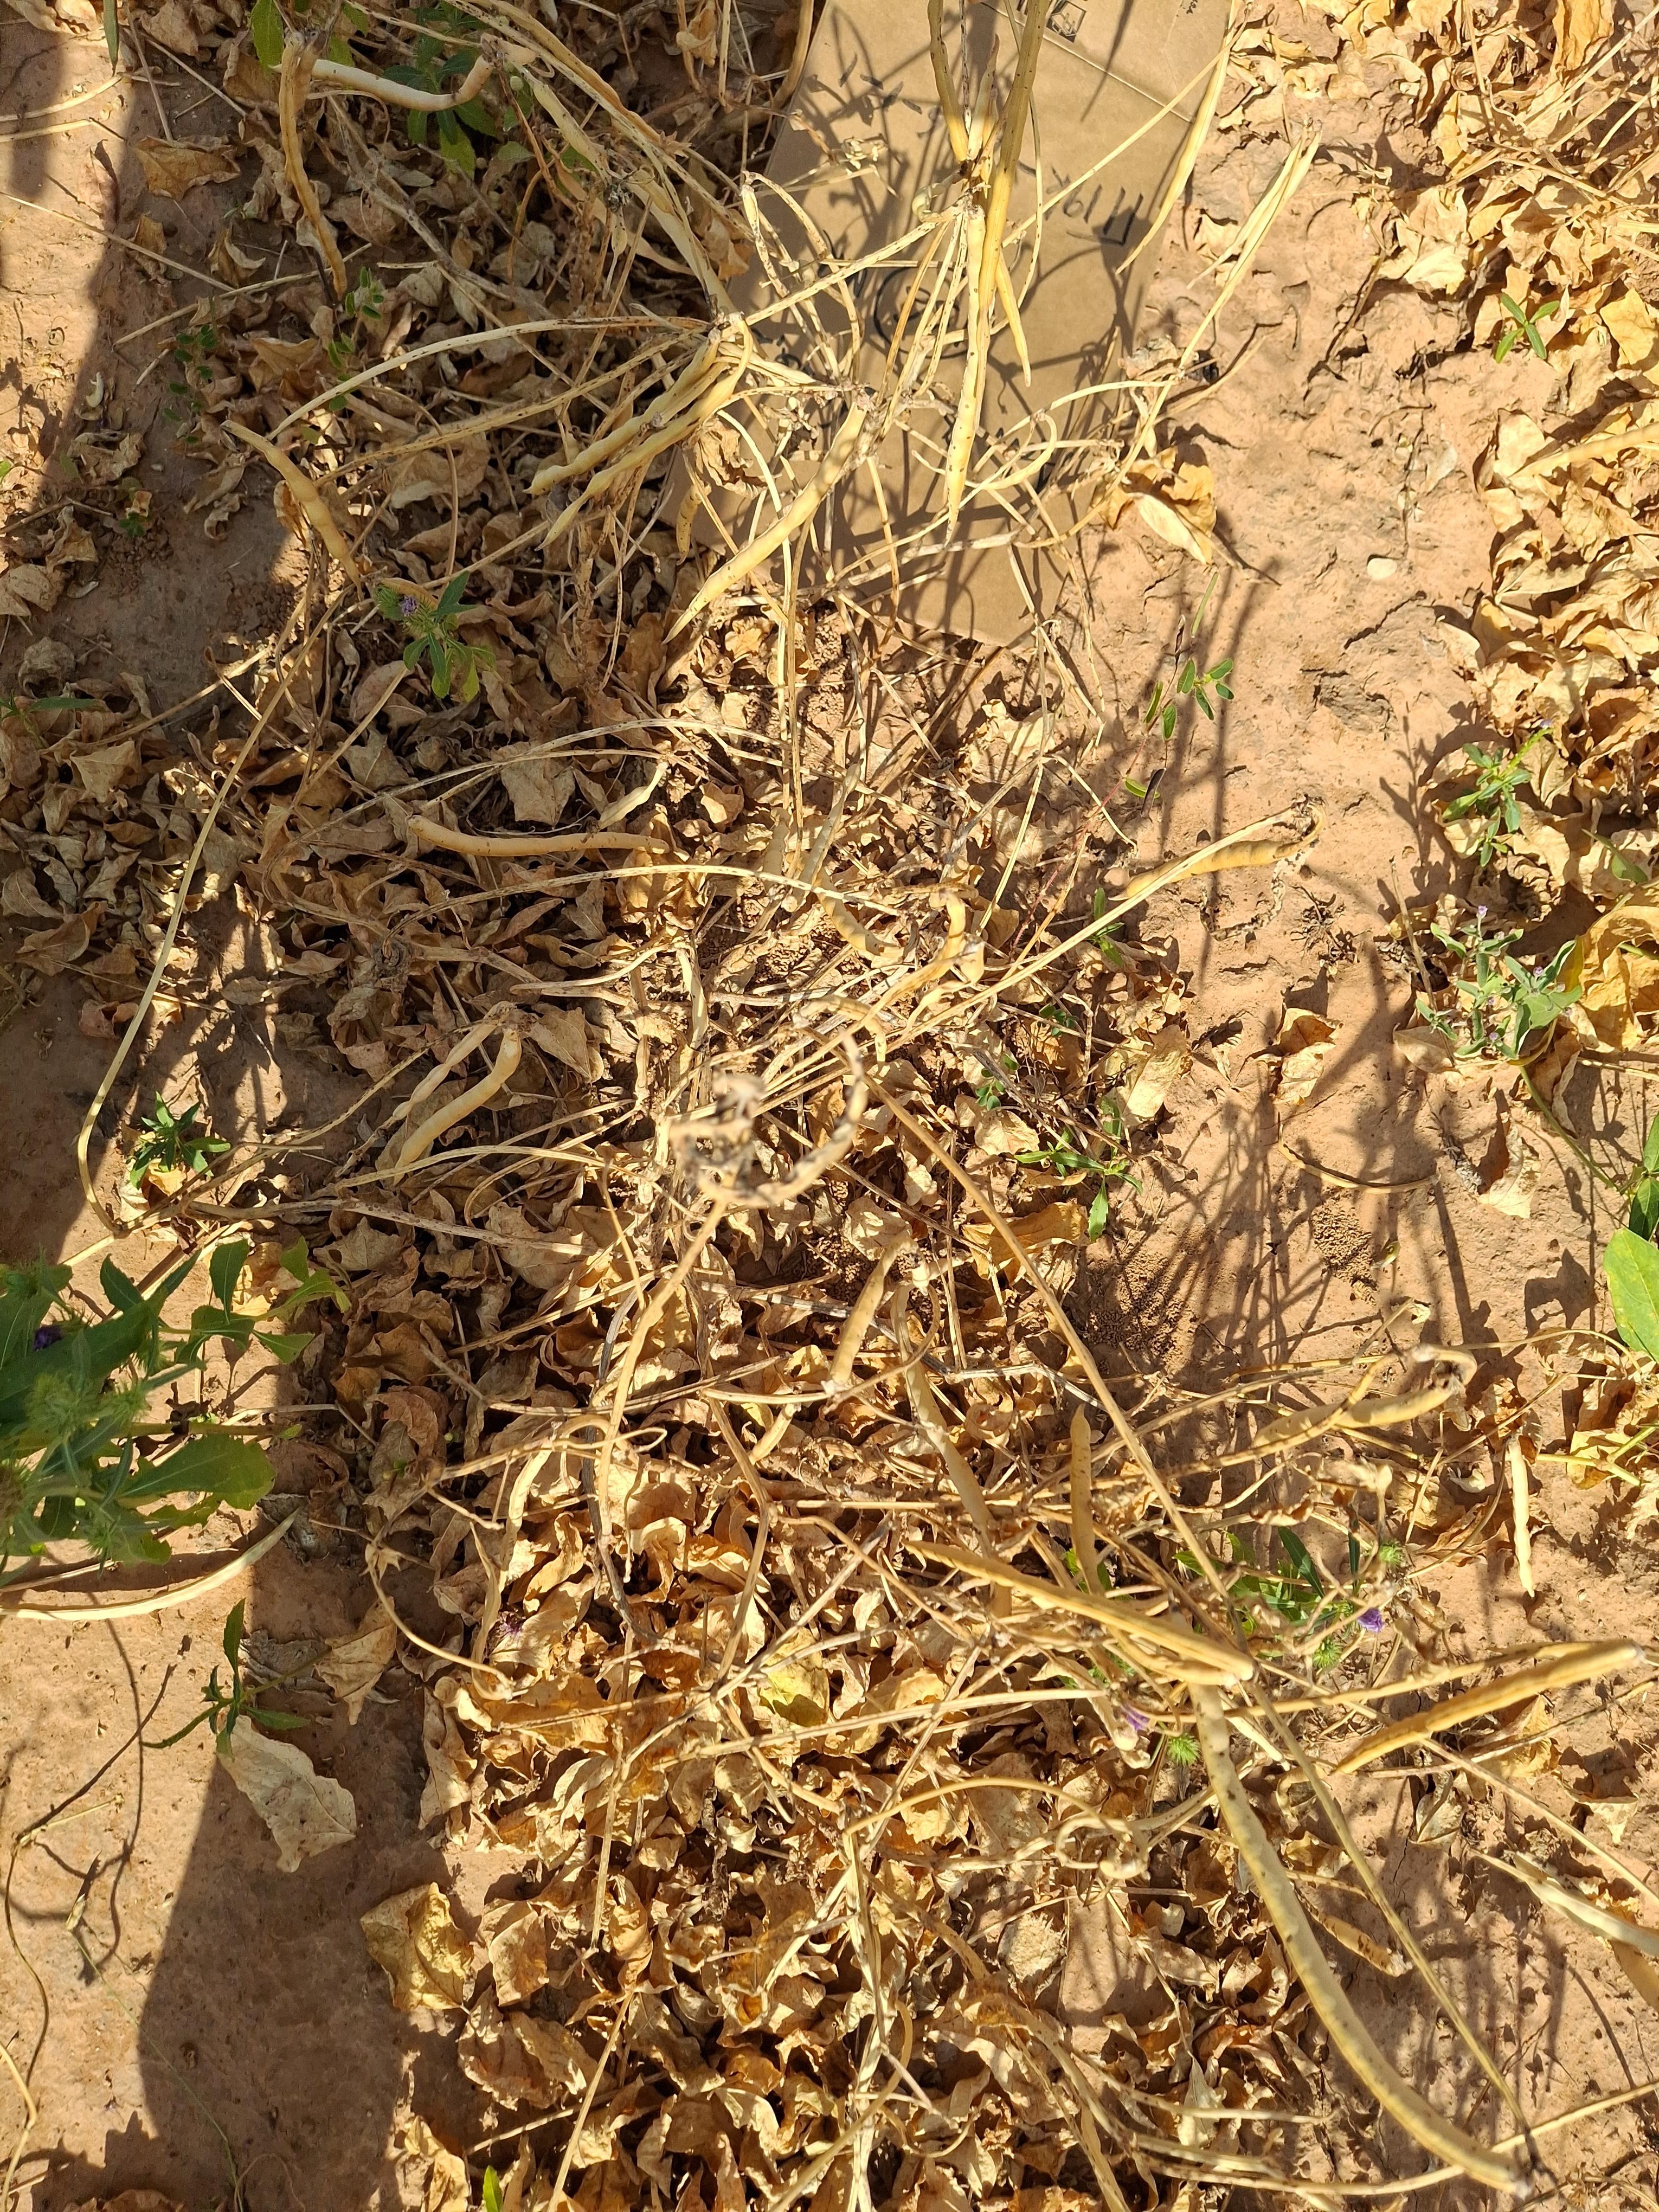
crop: cowpea
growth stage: maturity
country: Nigeria
